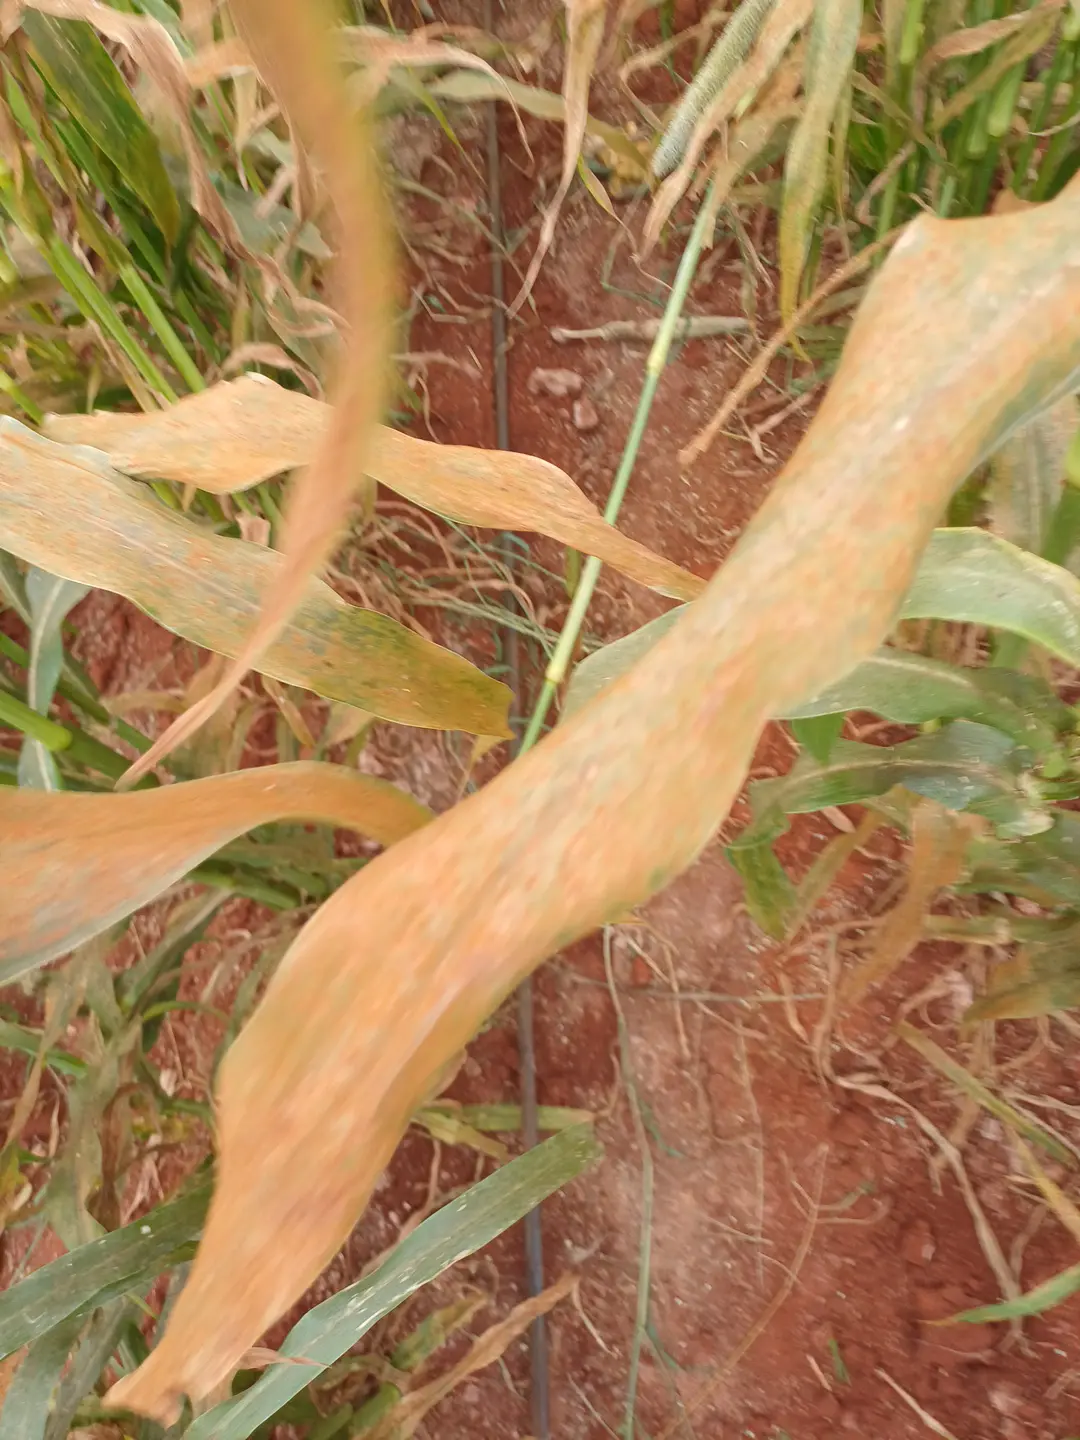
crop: pearl millet
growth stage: filling grain
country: Kenya
